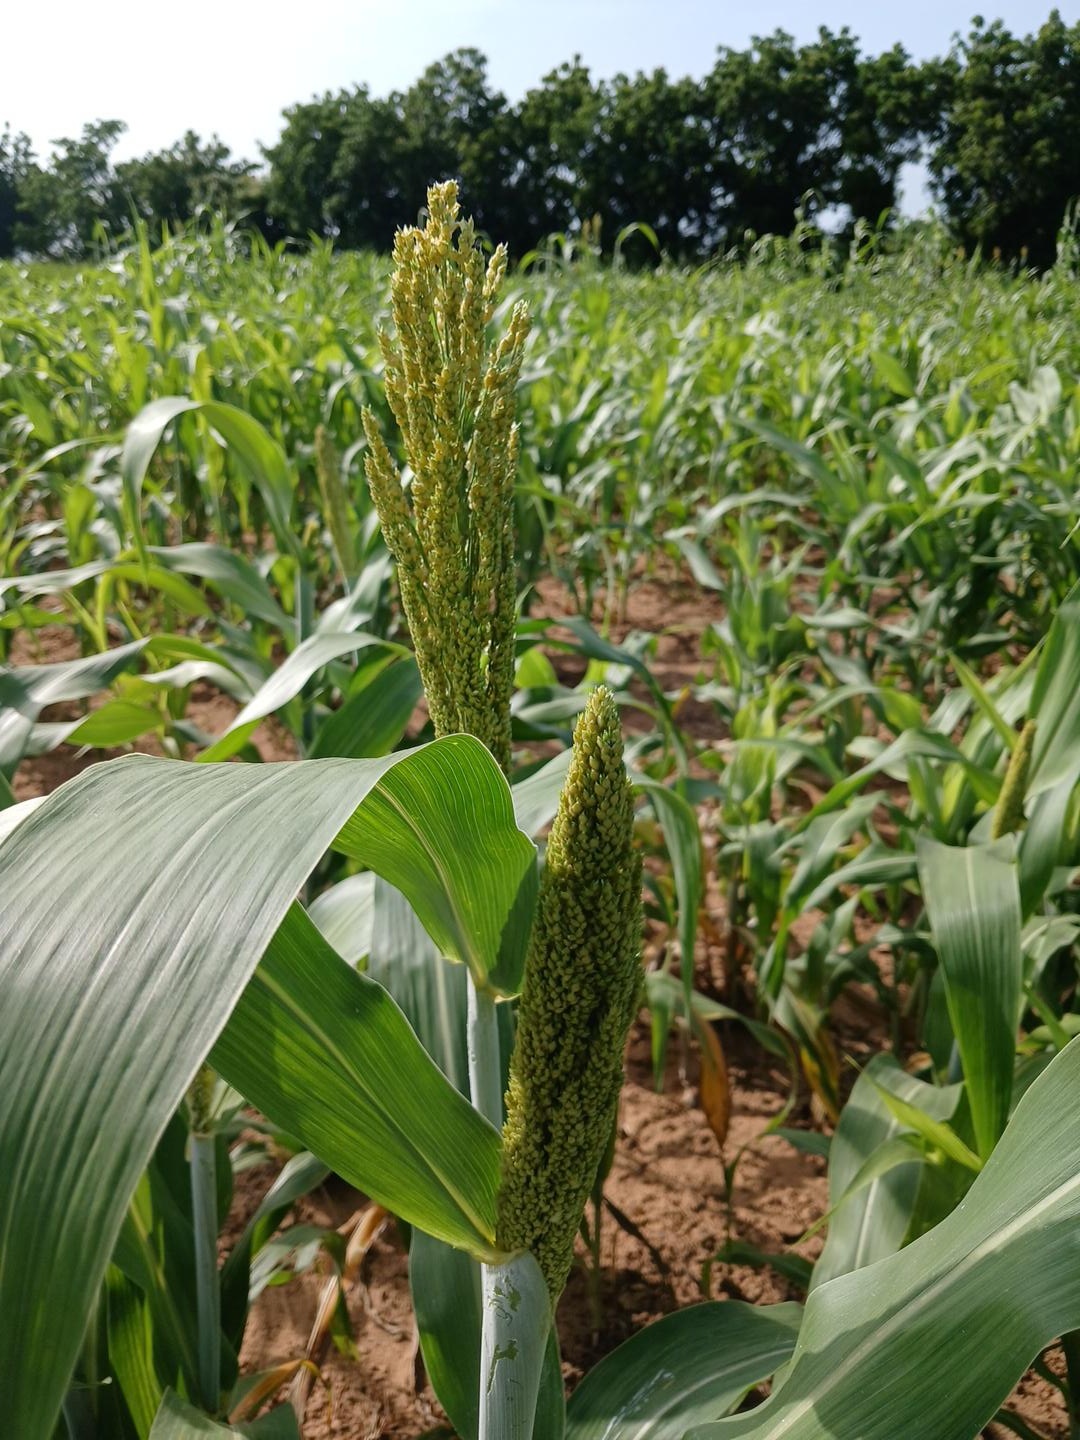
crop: sorghum
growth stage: heading tuber
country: Senegal
